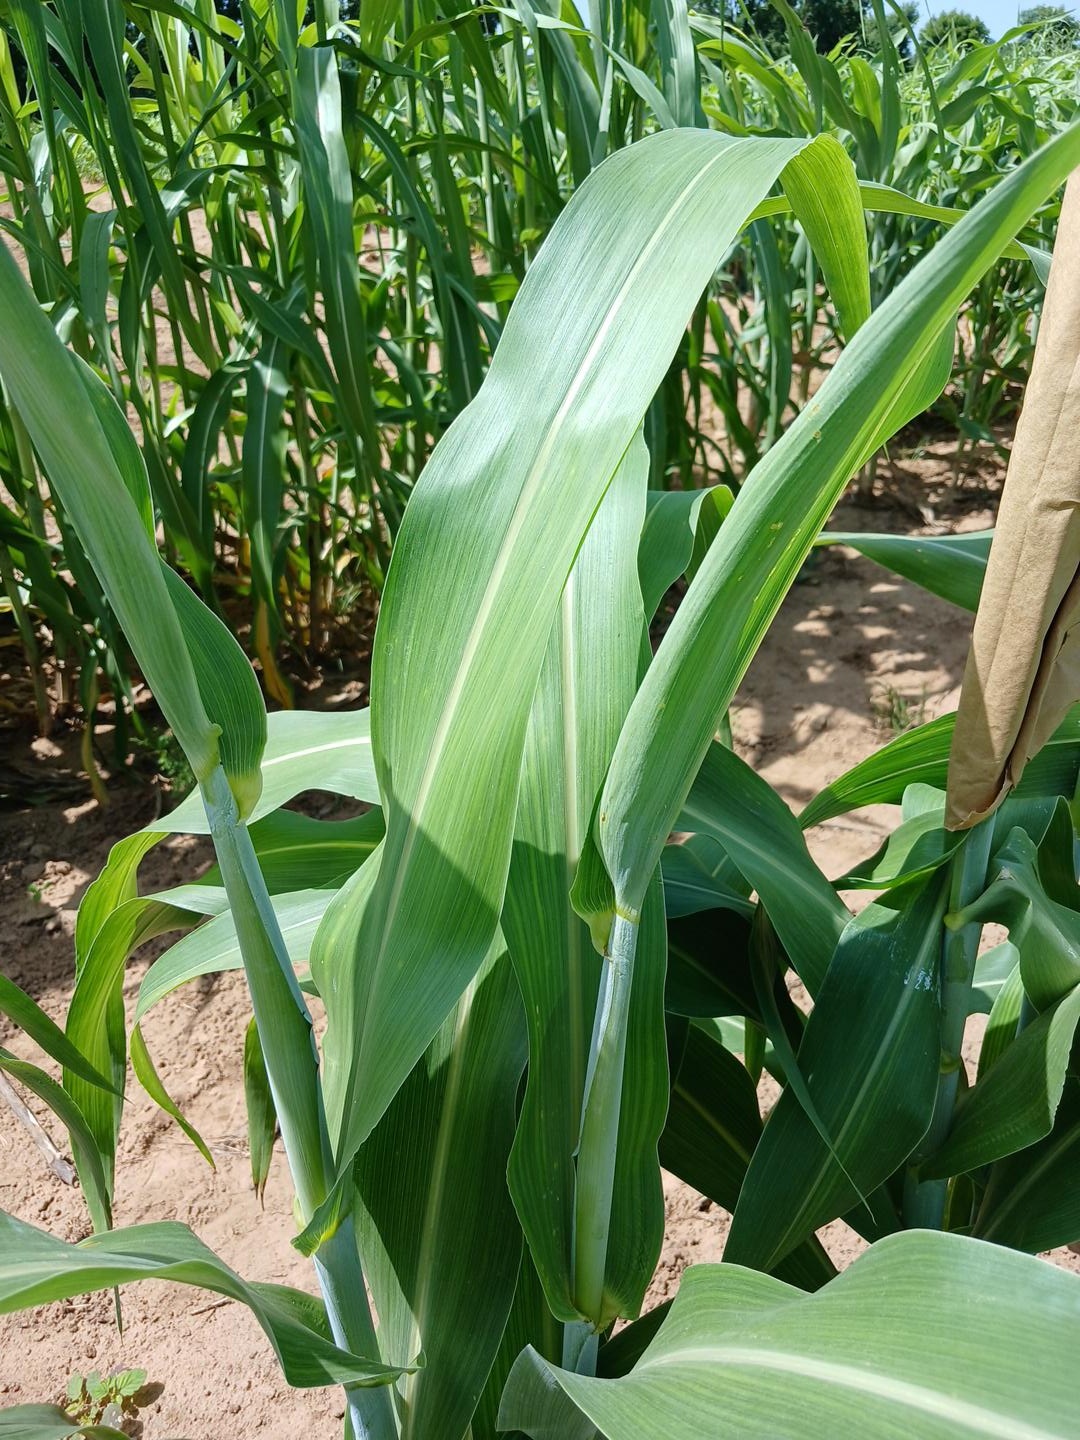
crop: sorghum
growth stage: heading tuber
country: Senegal
